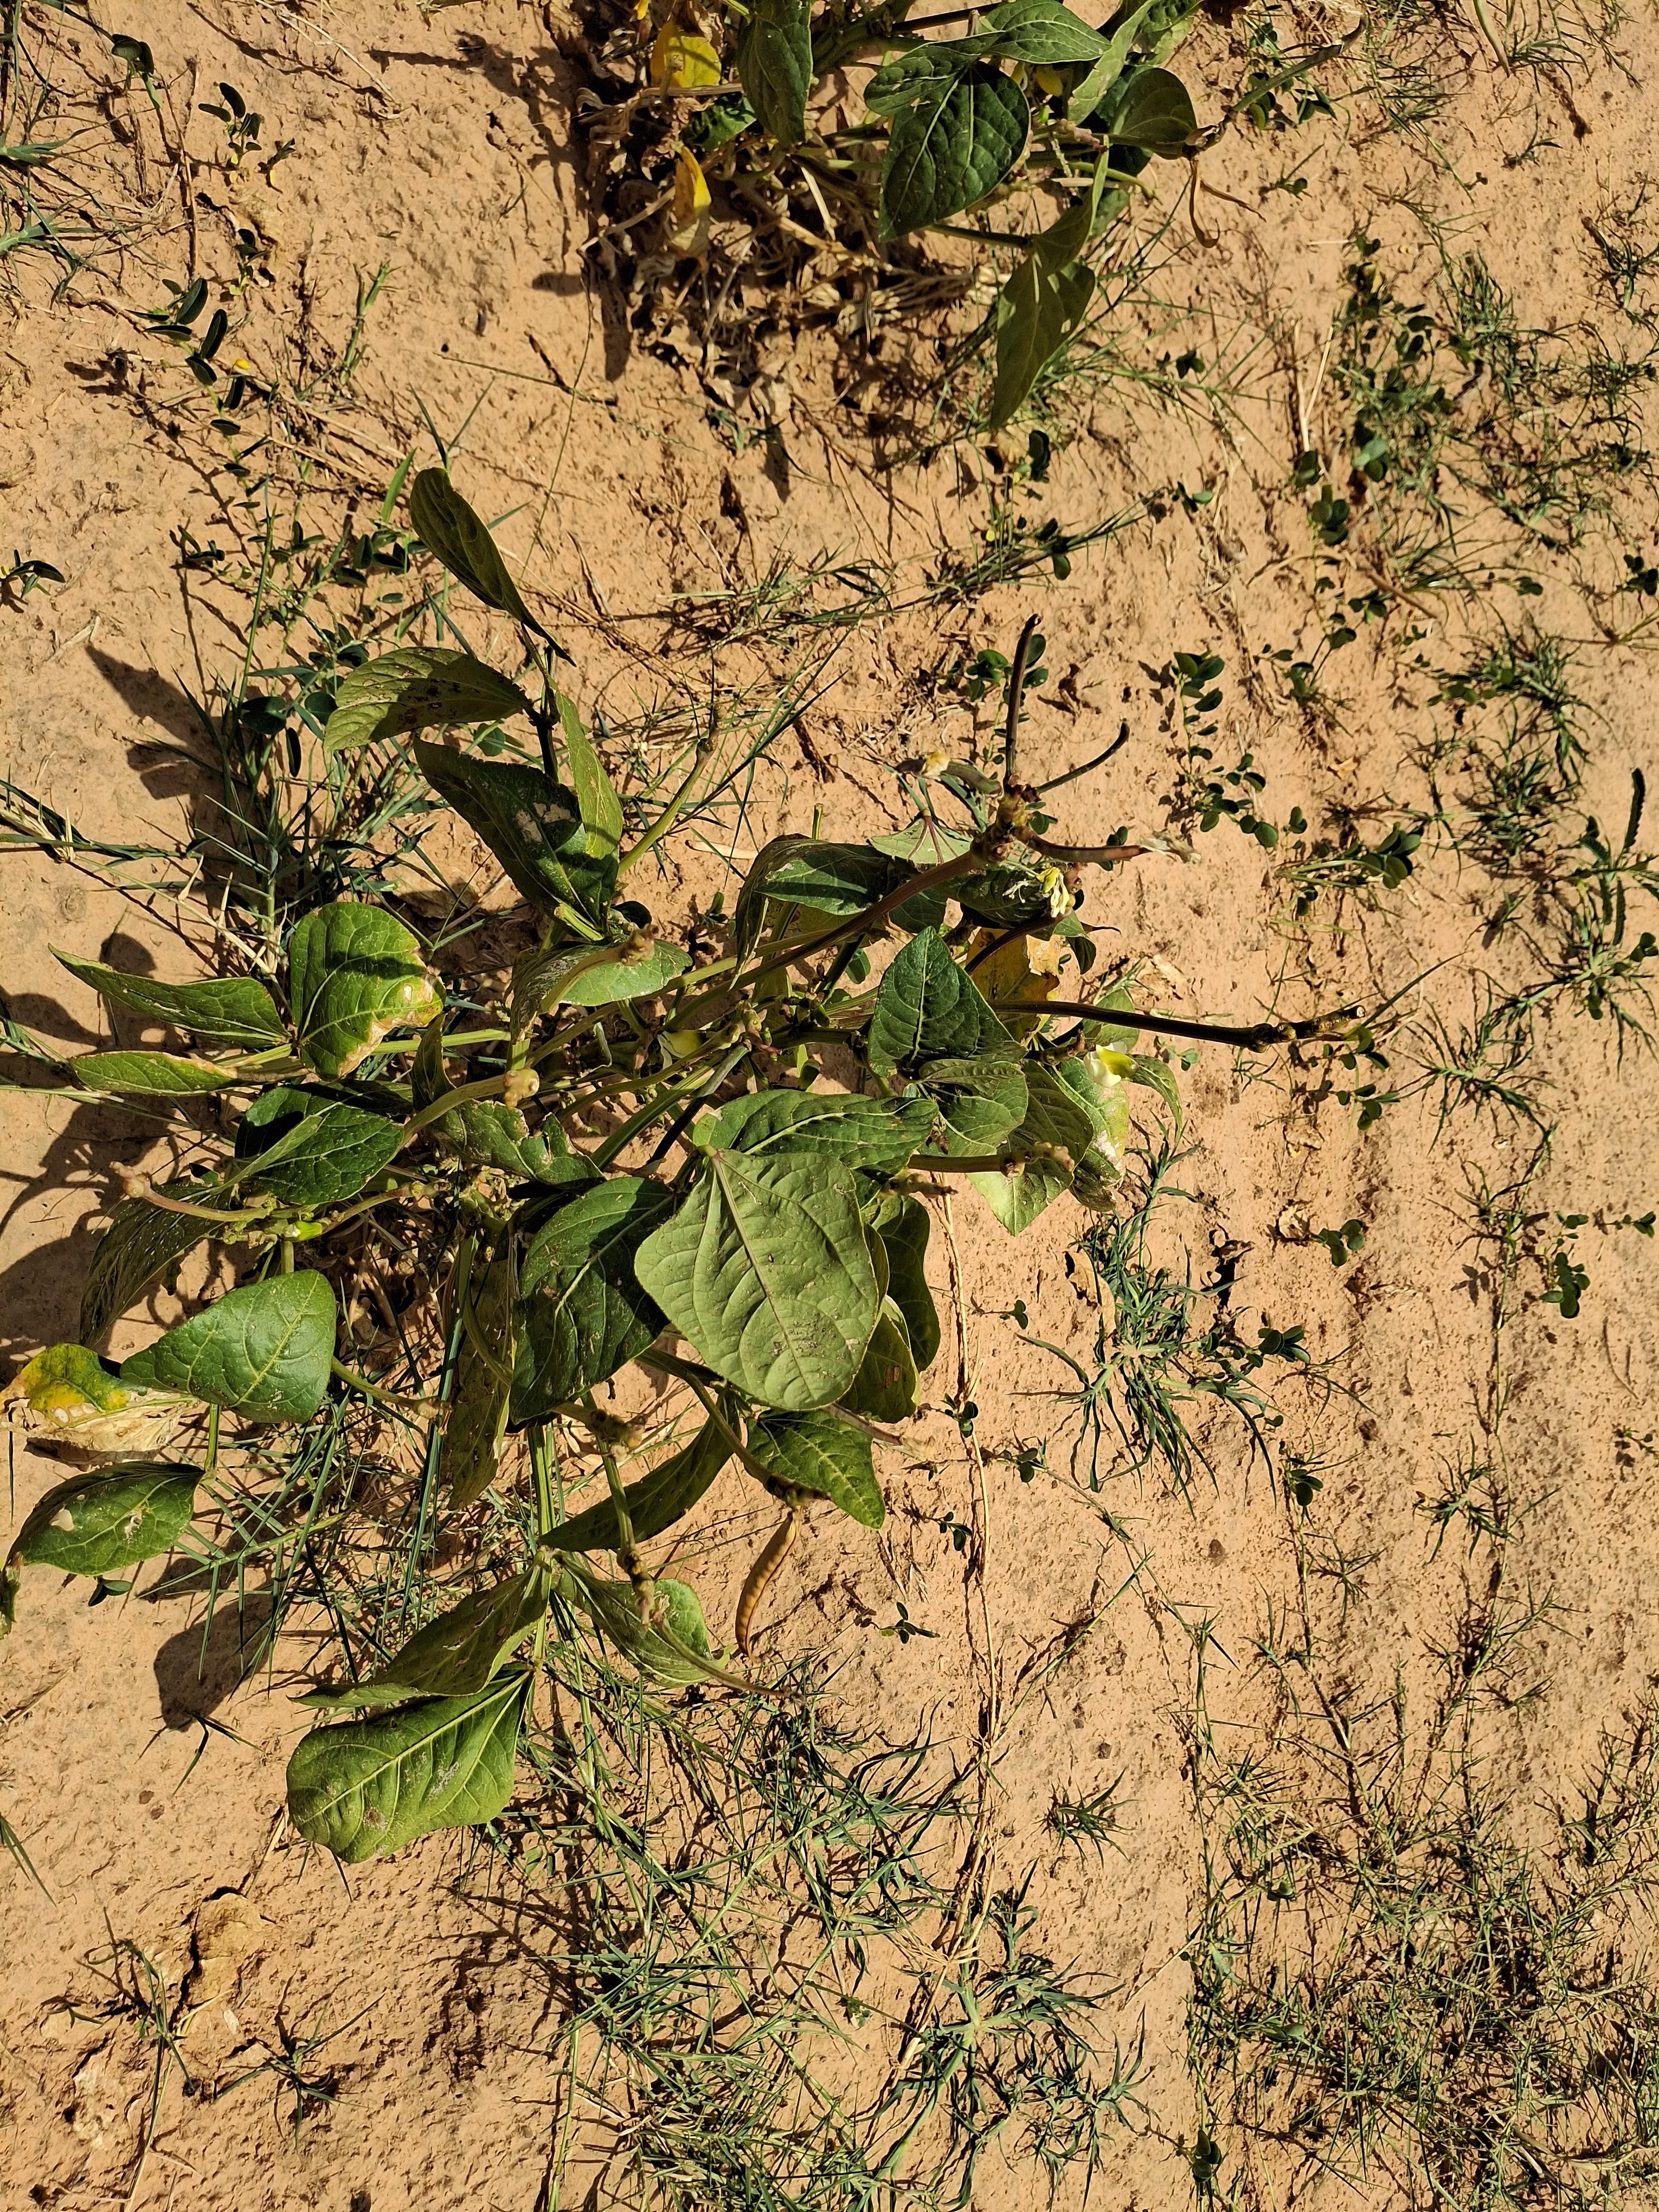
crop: cowpea
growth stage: harvest maturity
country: Nigeria
